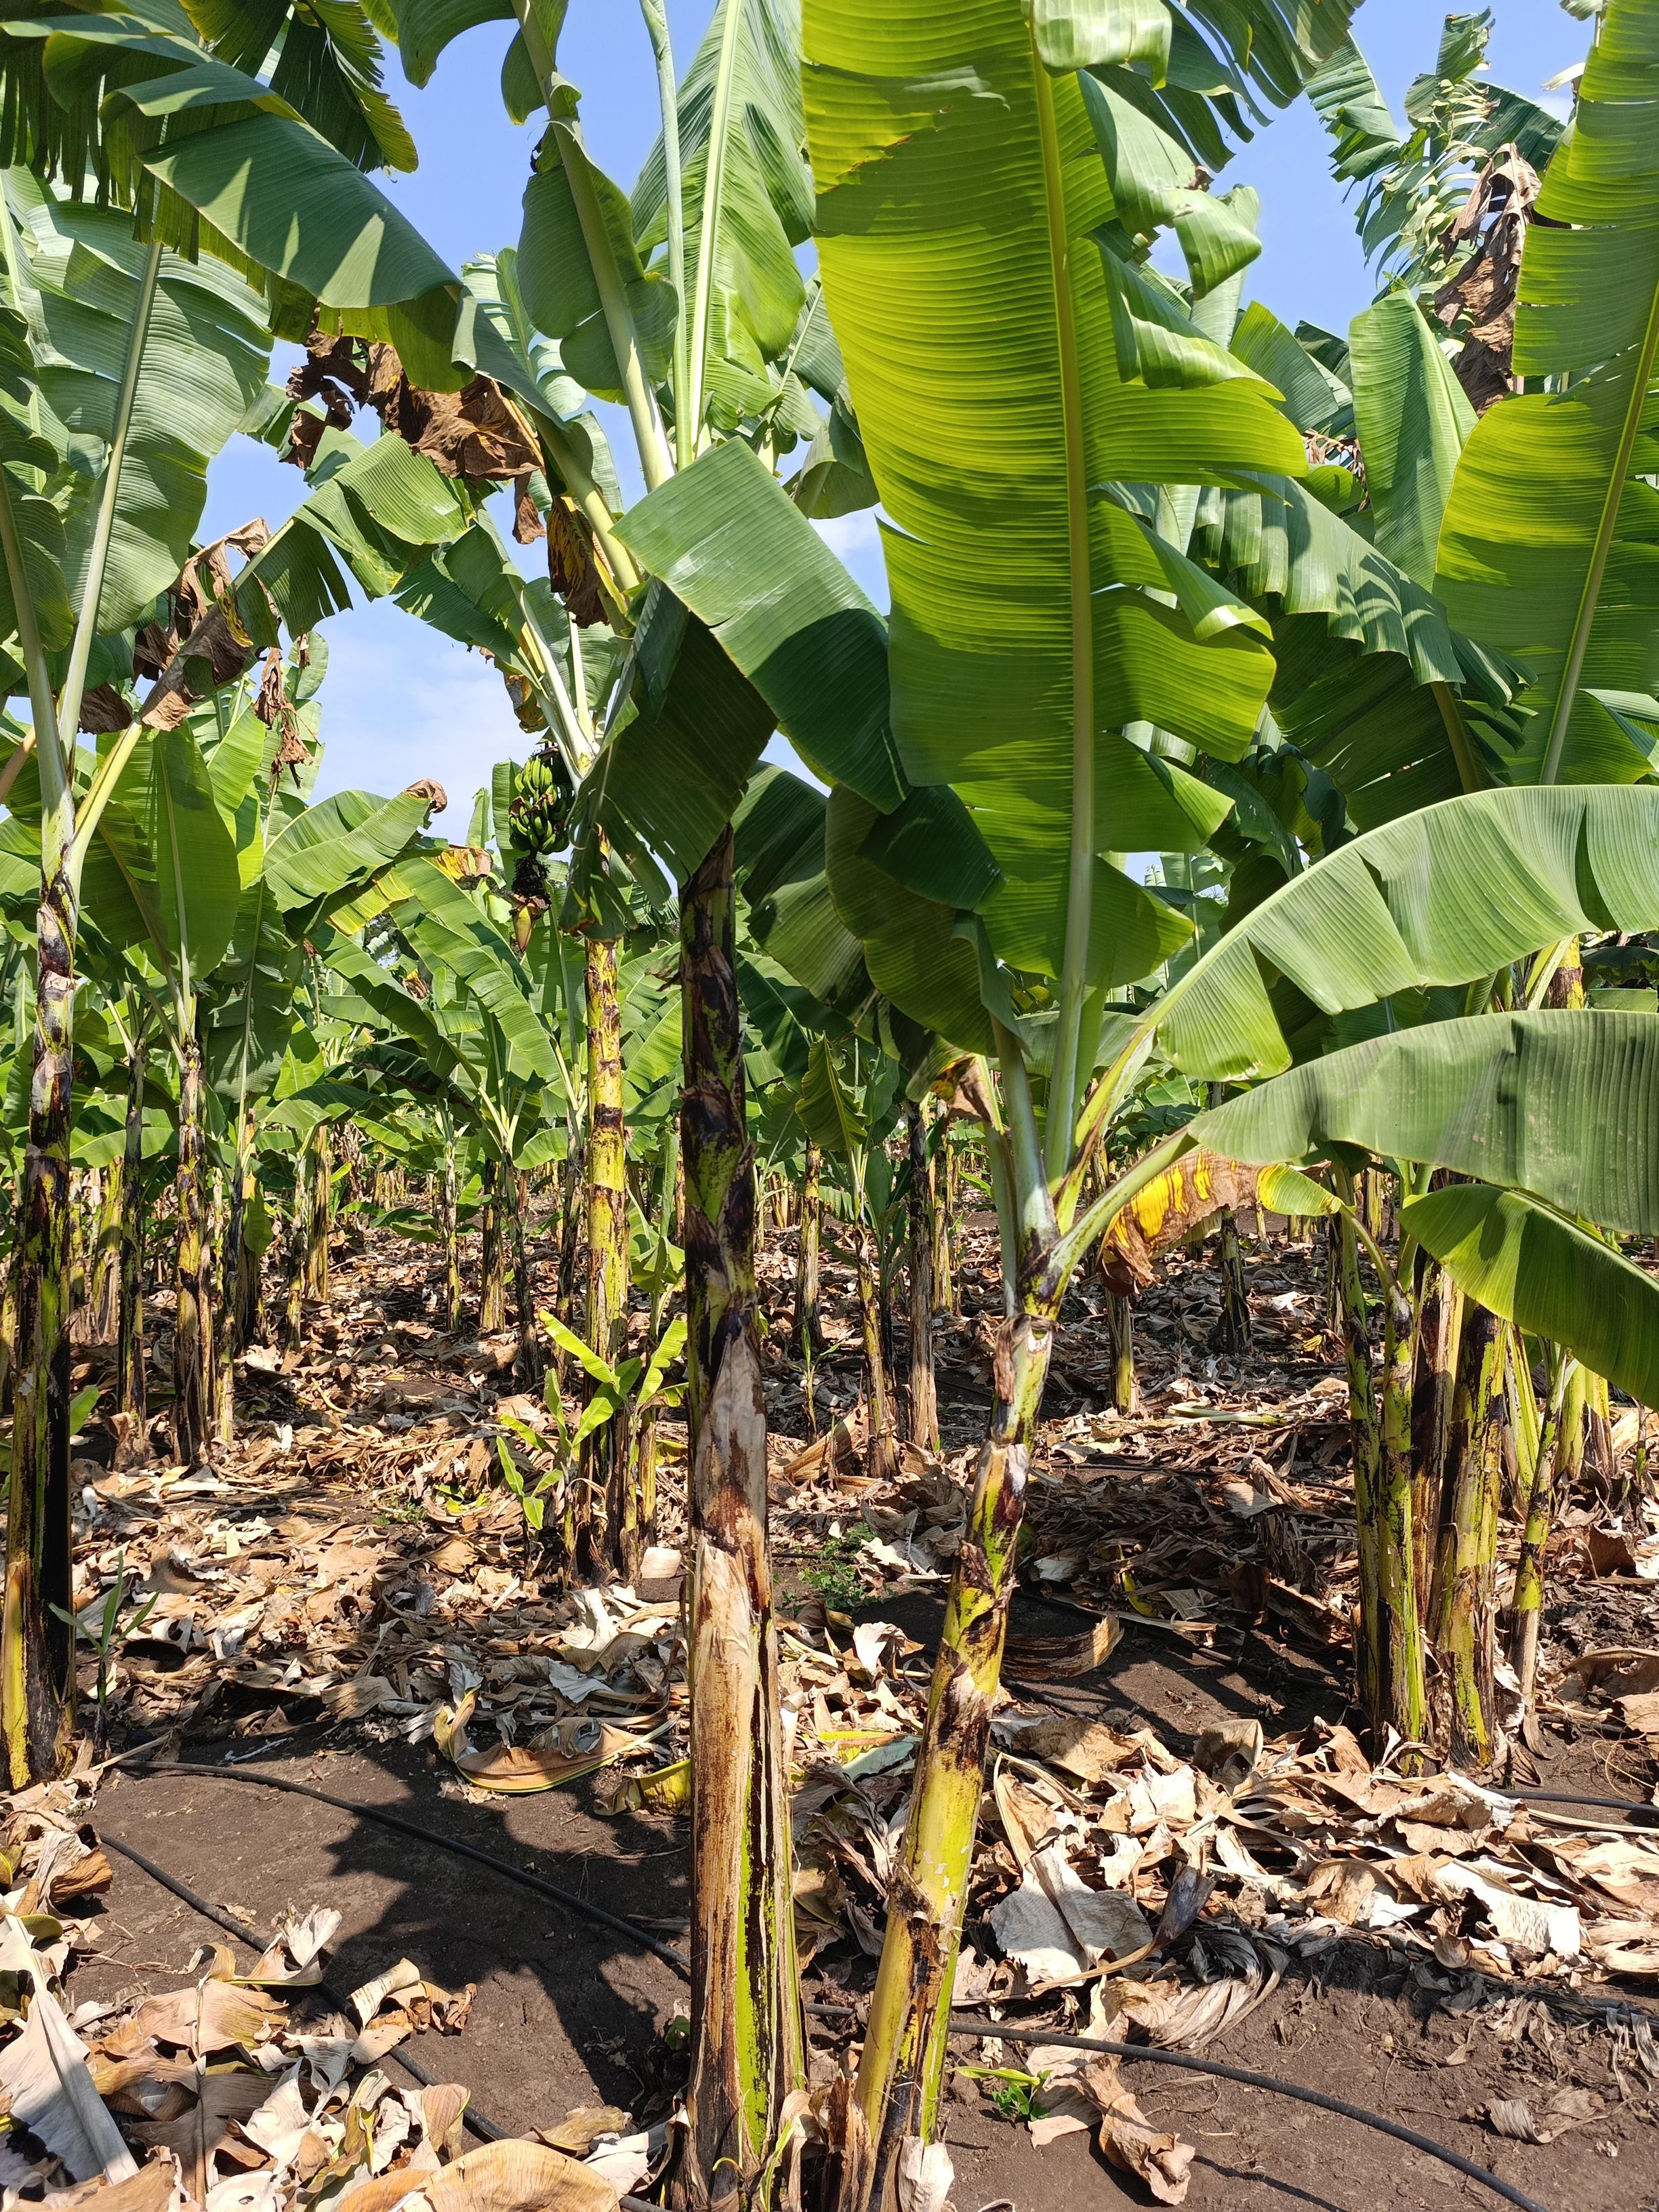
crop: banana
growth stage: vegetative
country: Tanzania
